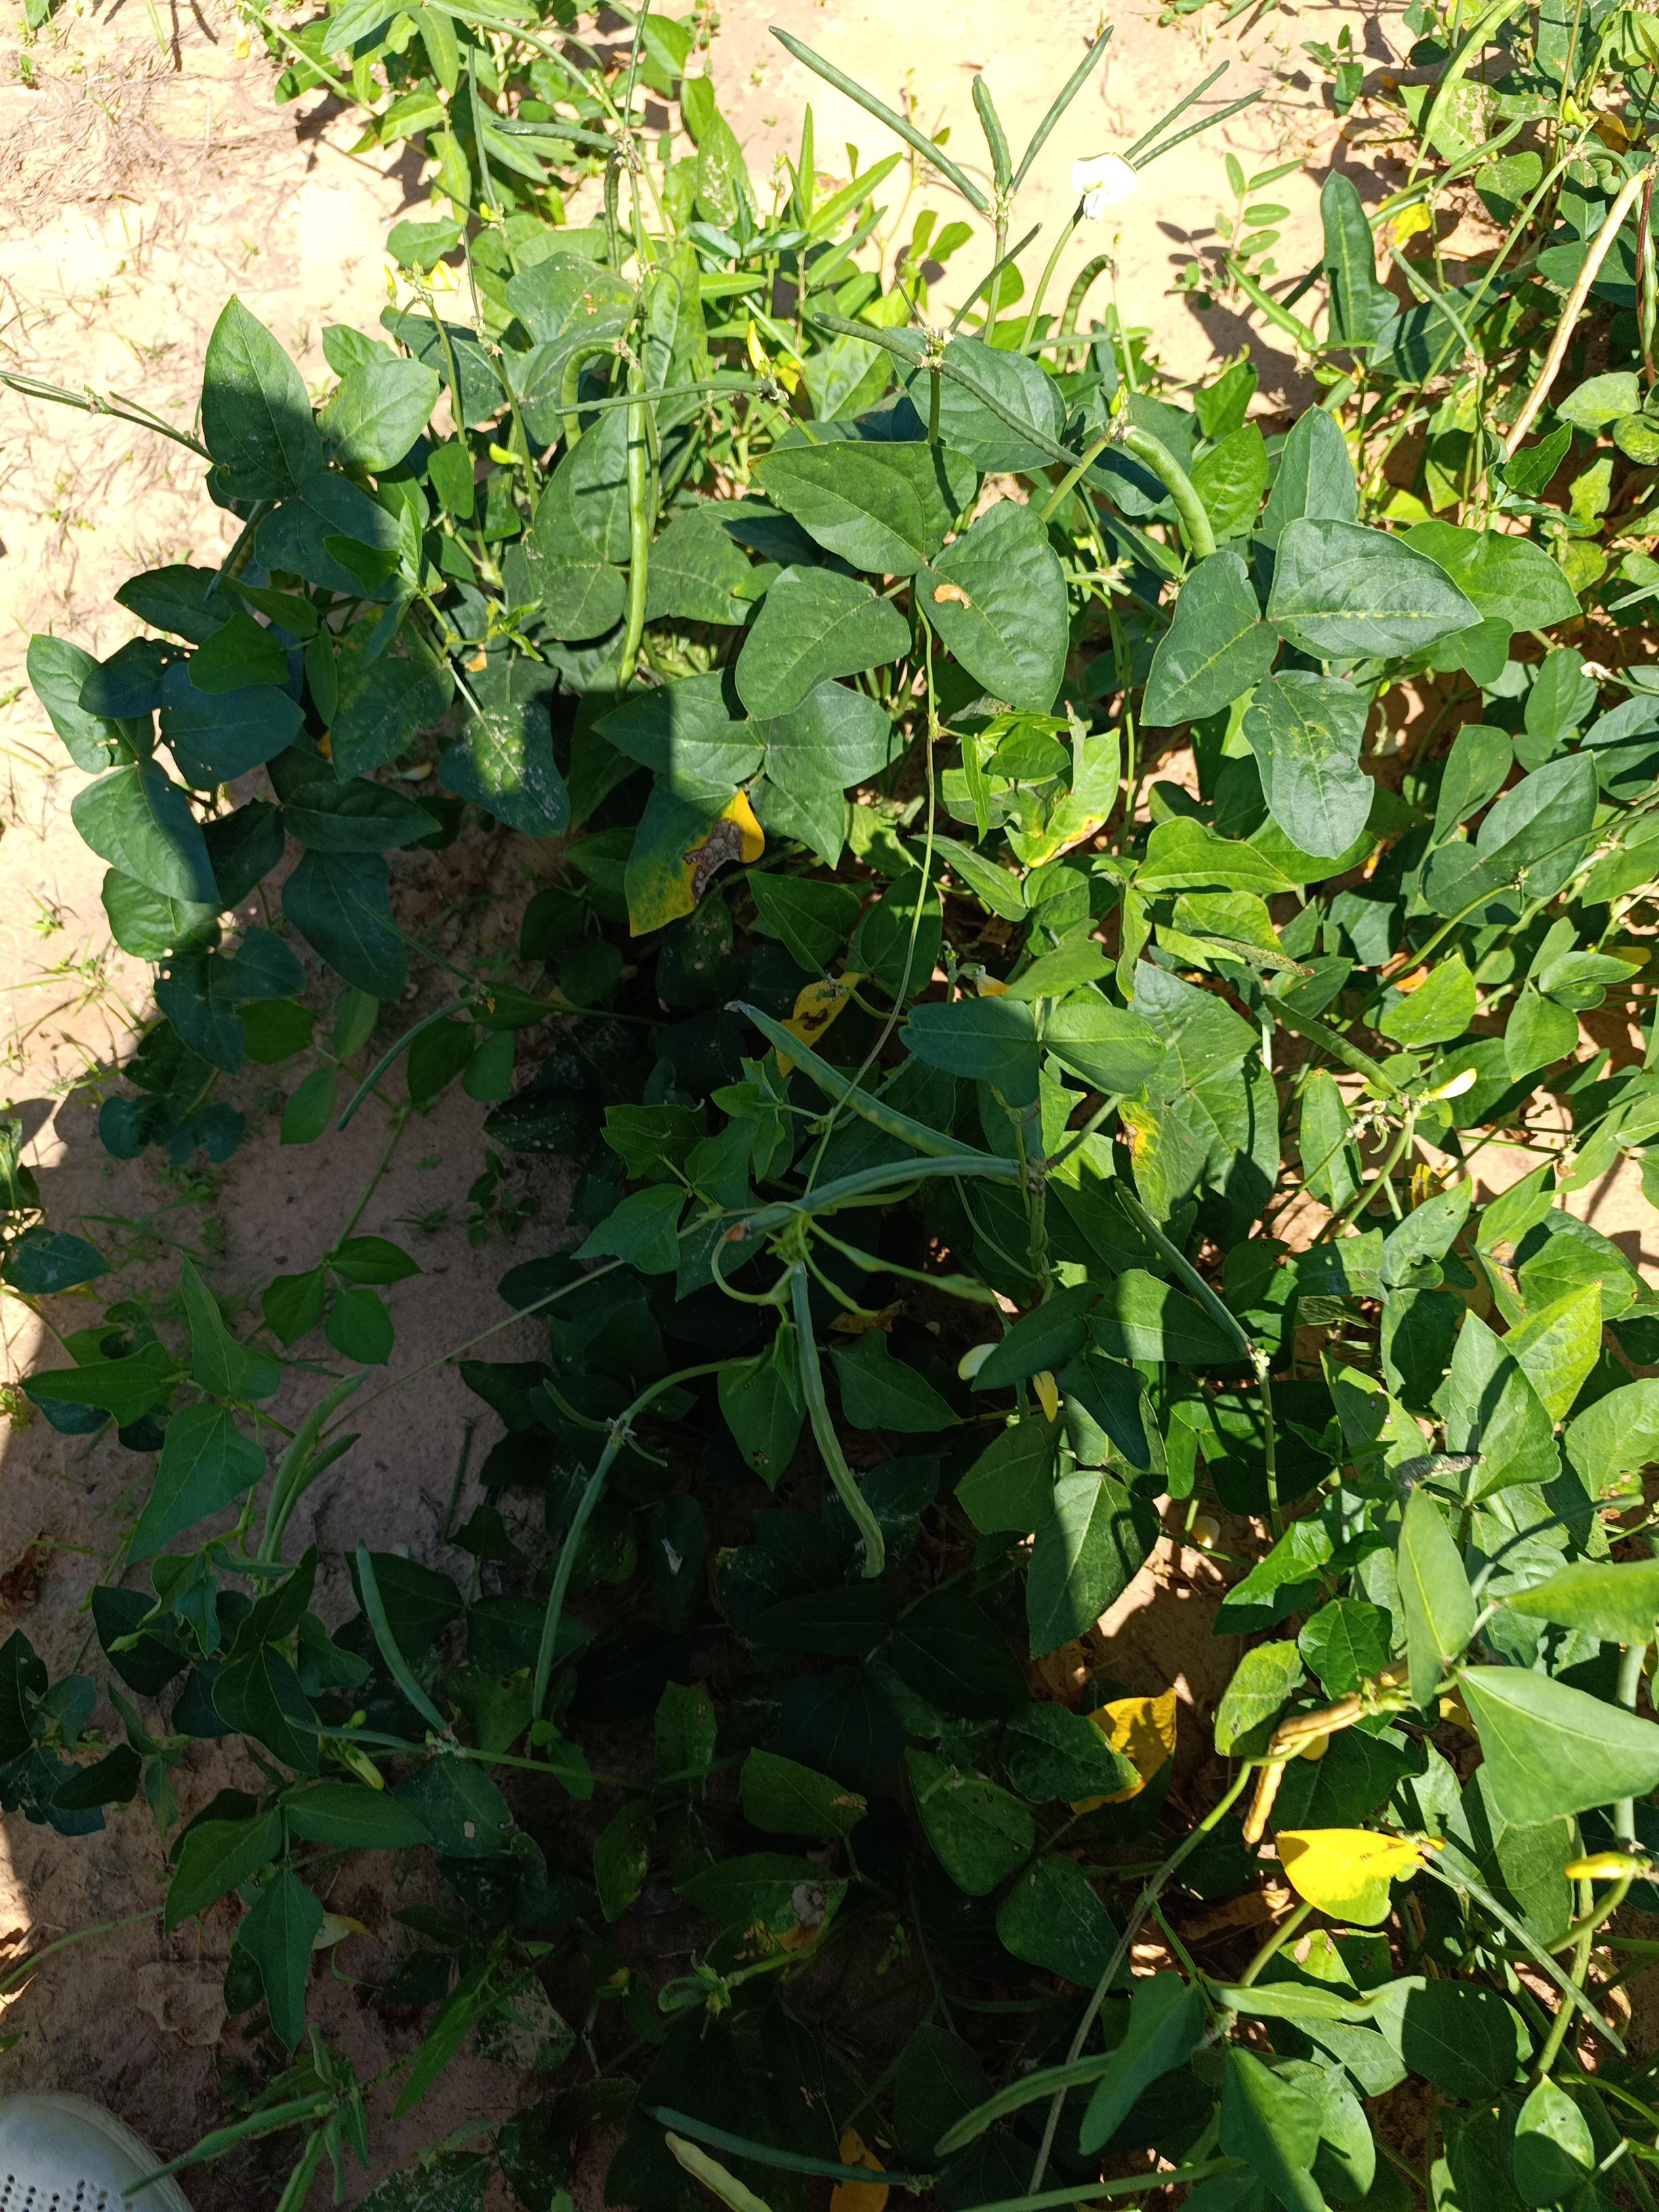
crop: cowpea
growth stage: maturity
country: Nigeria
